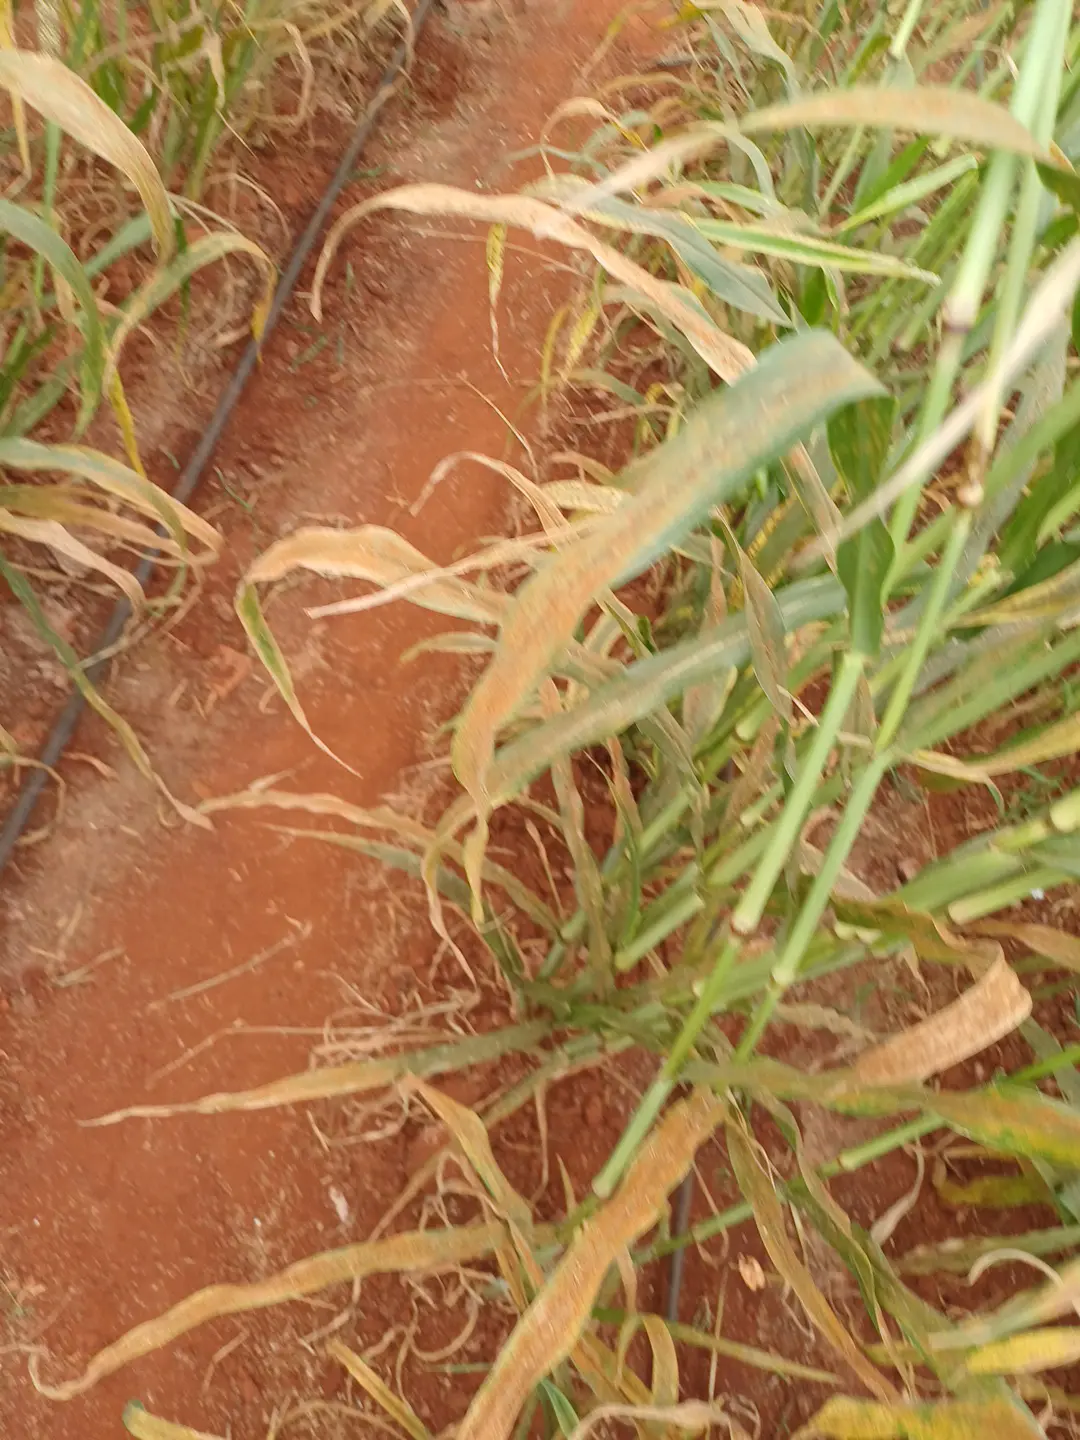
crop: pearl millet
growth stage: filling grain
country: Kenya
